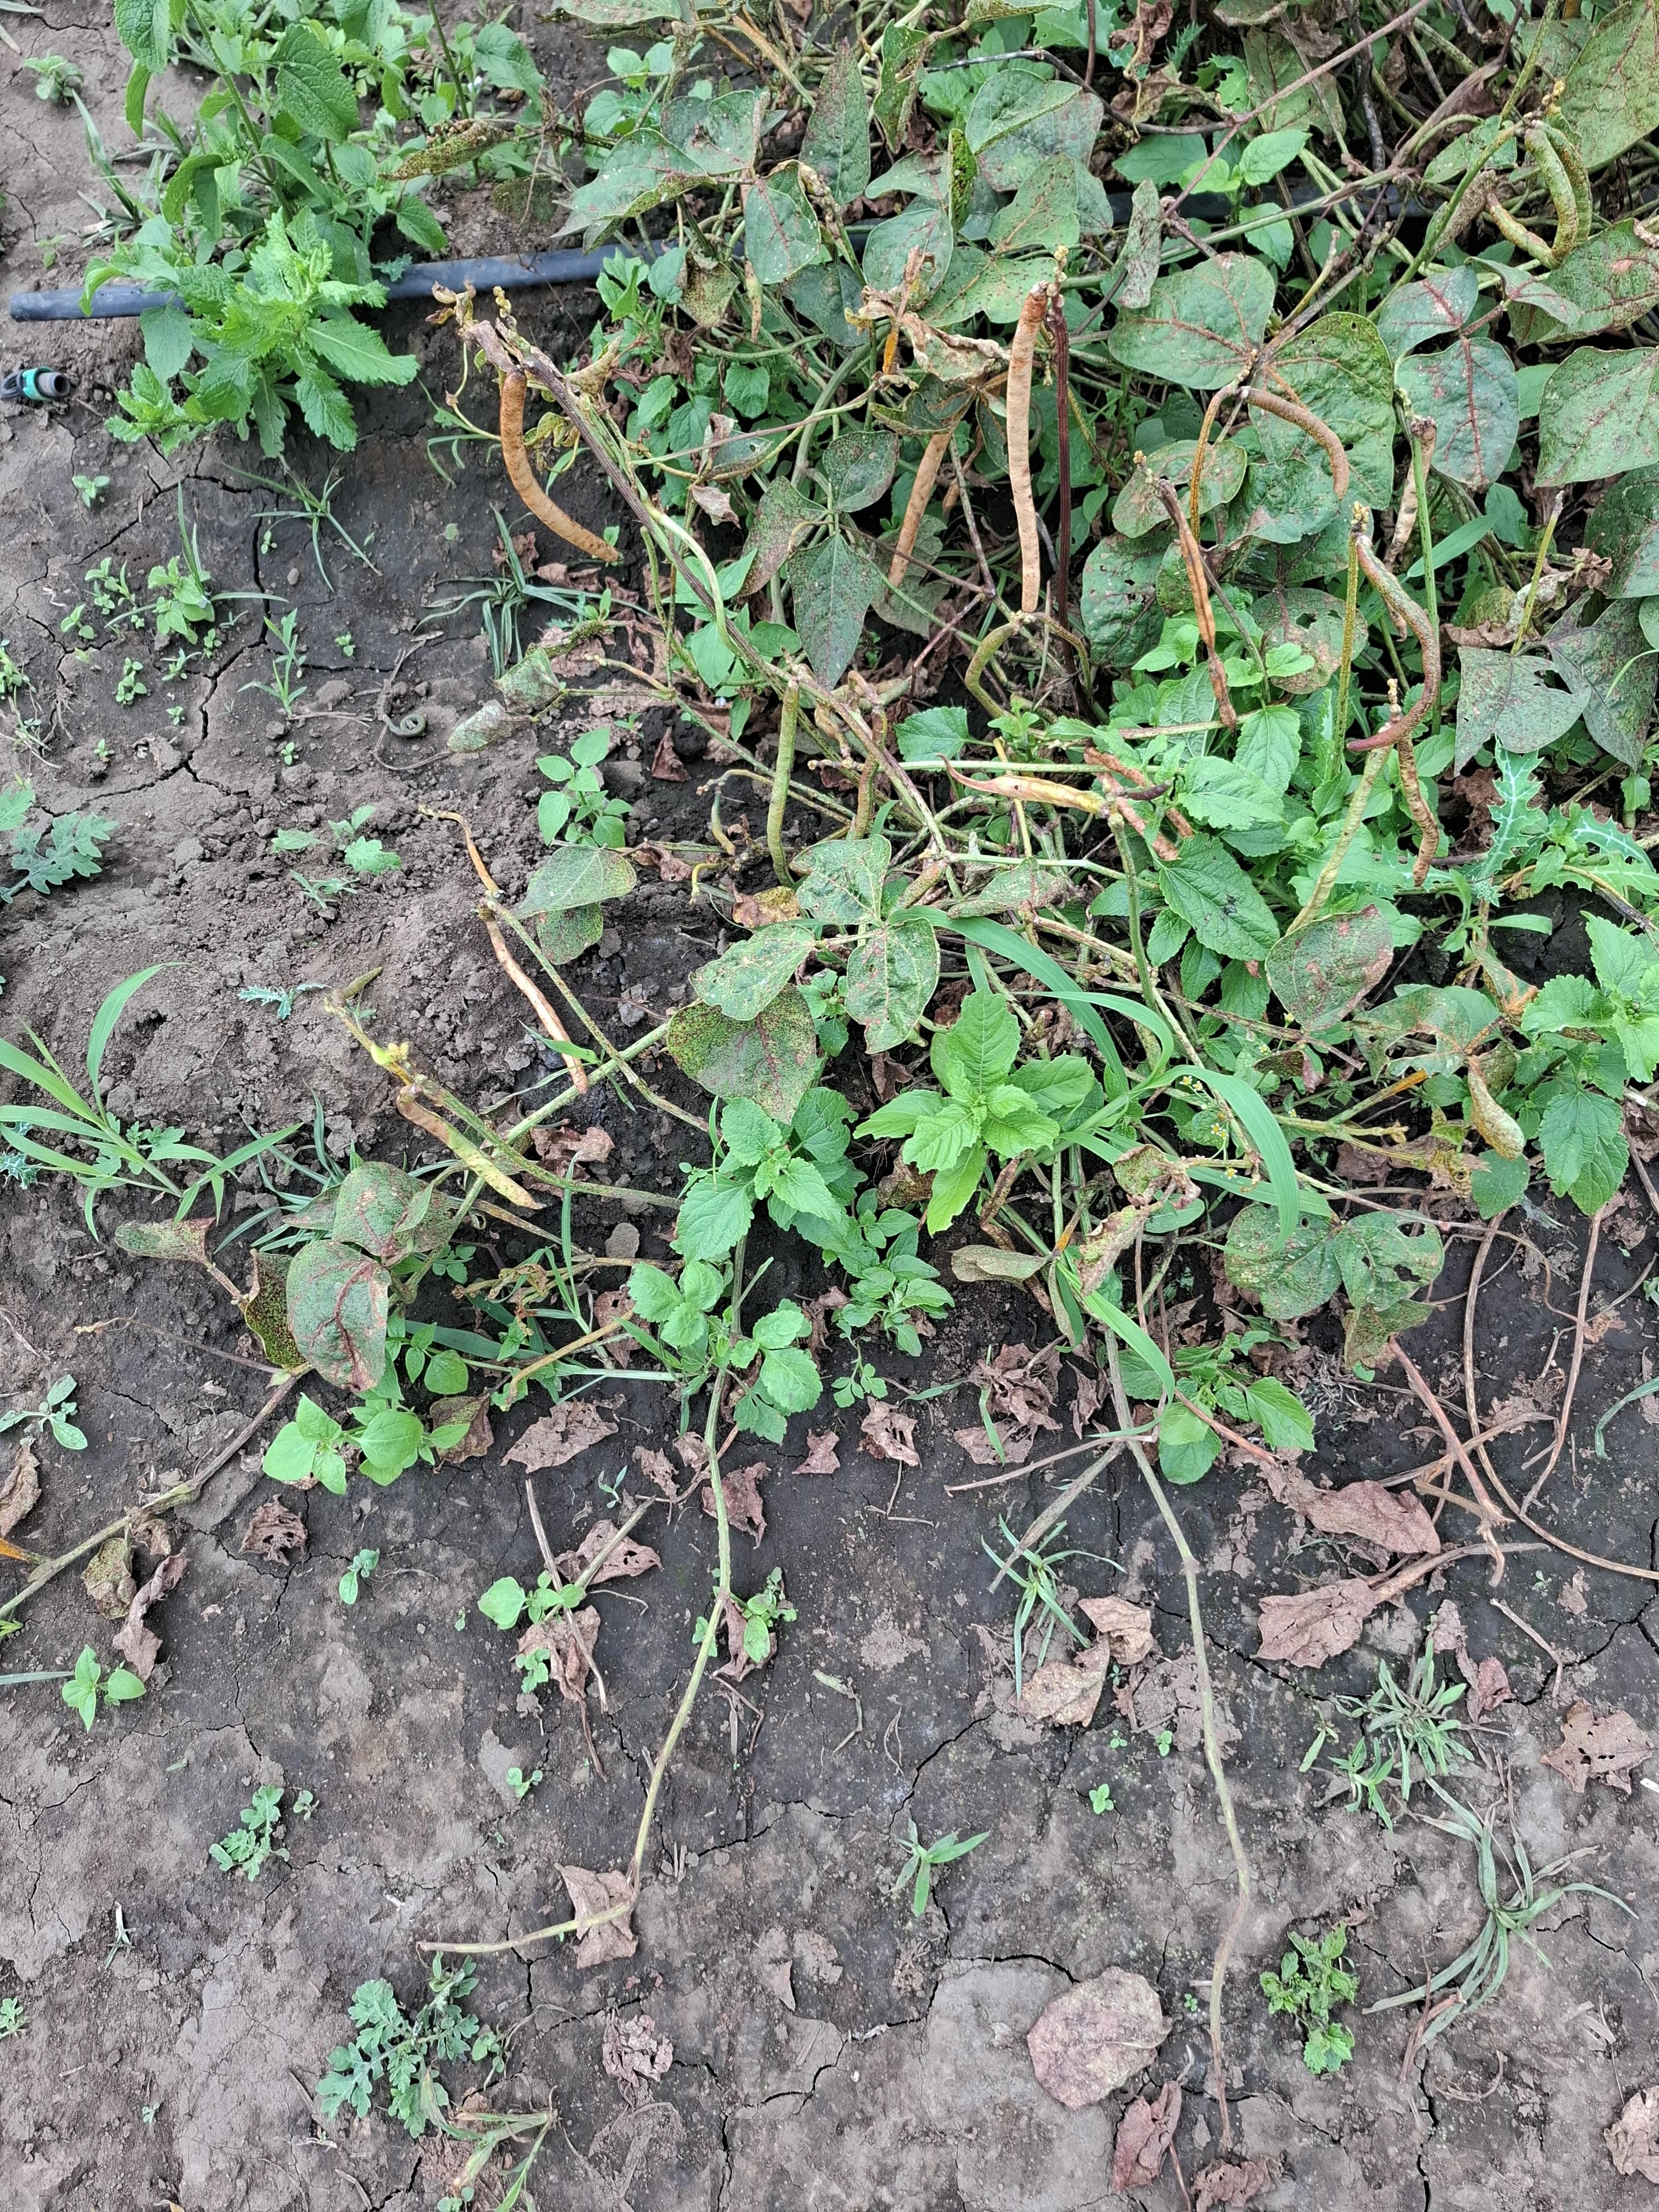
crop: cowpea
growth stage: harvest maturity
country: Tanzania
